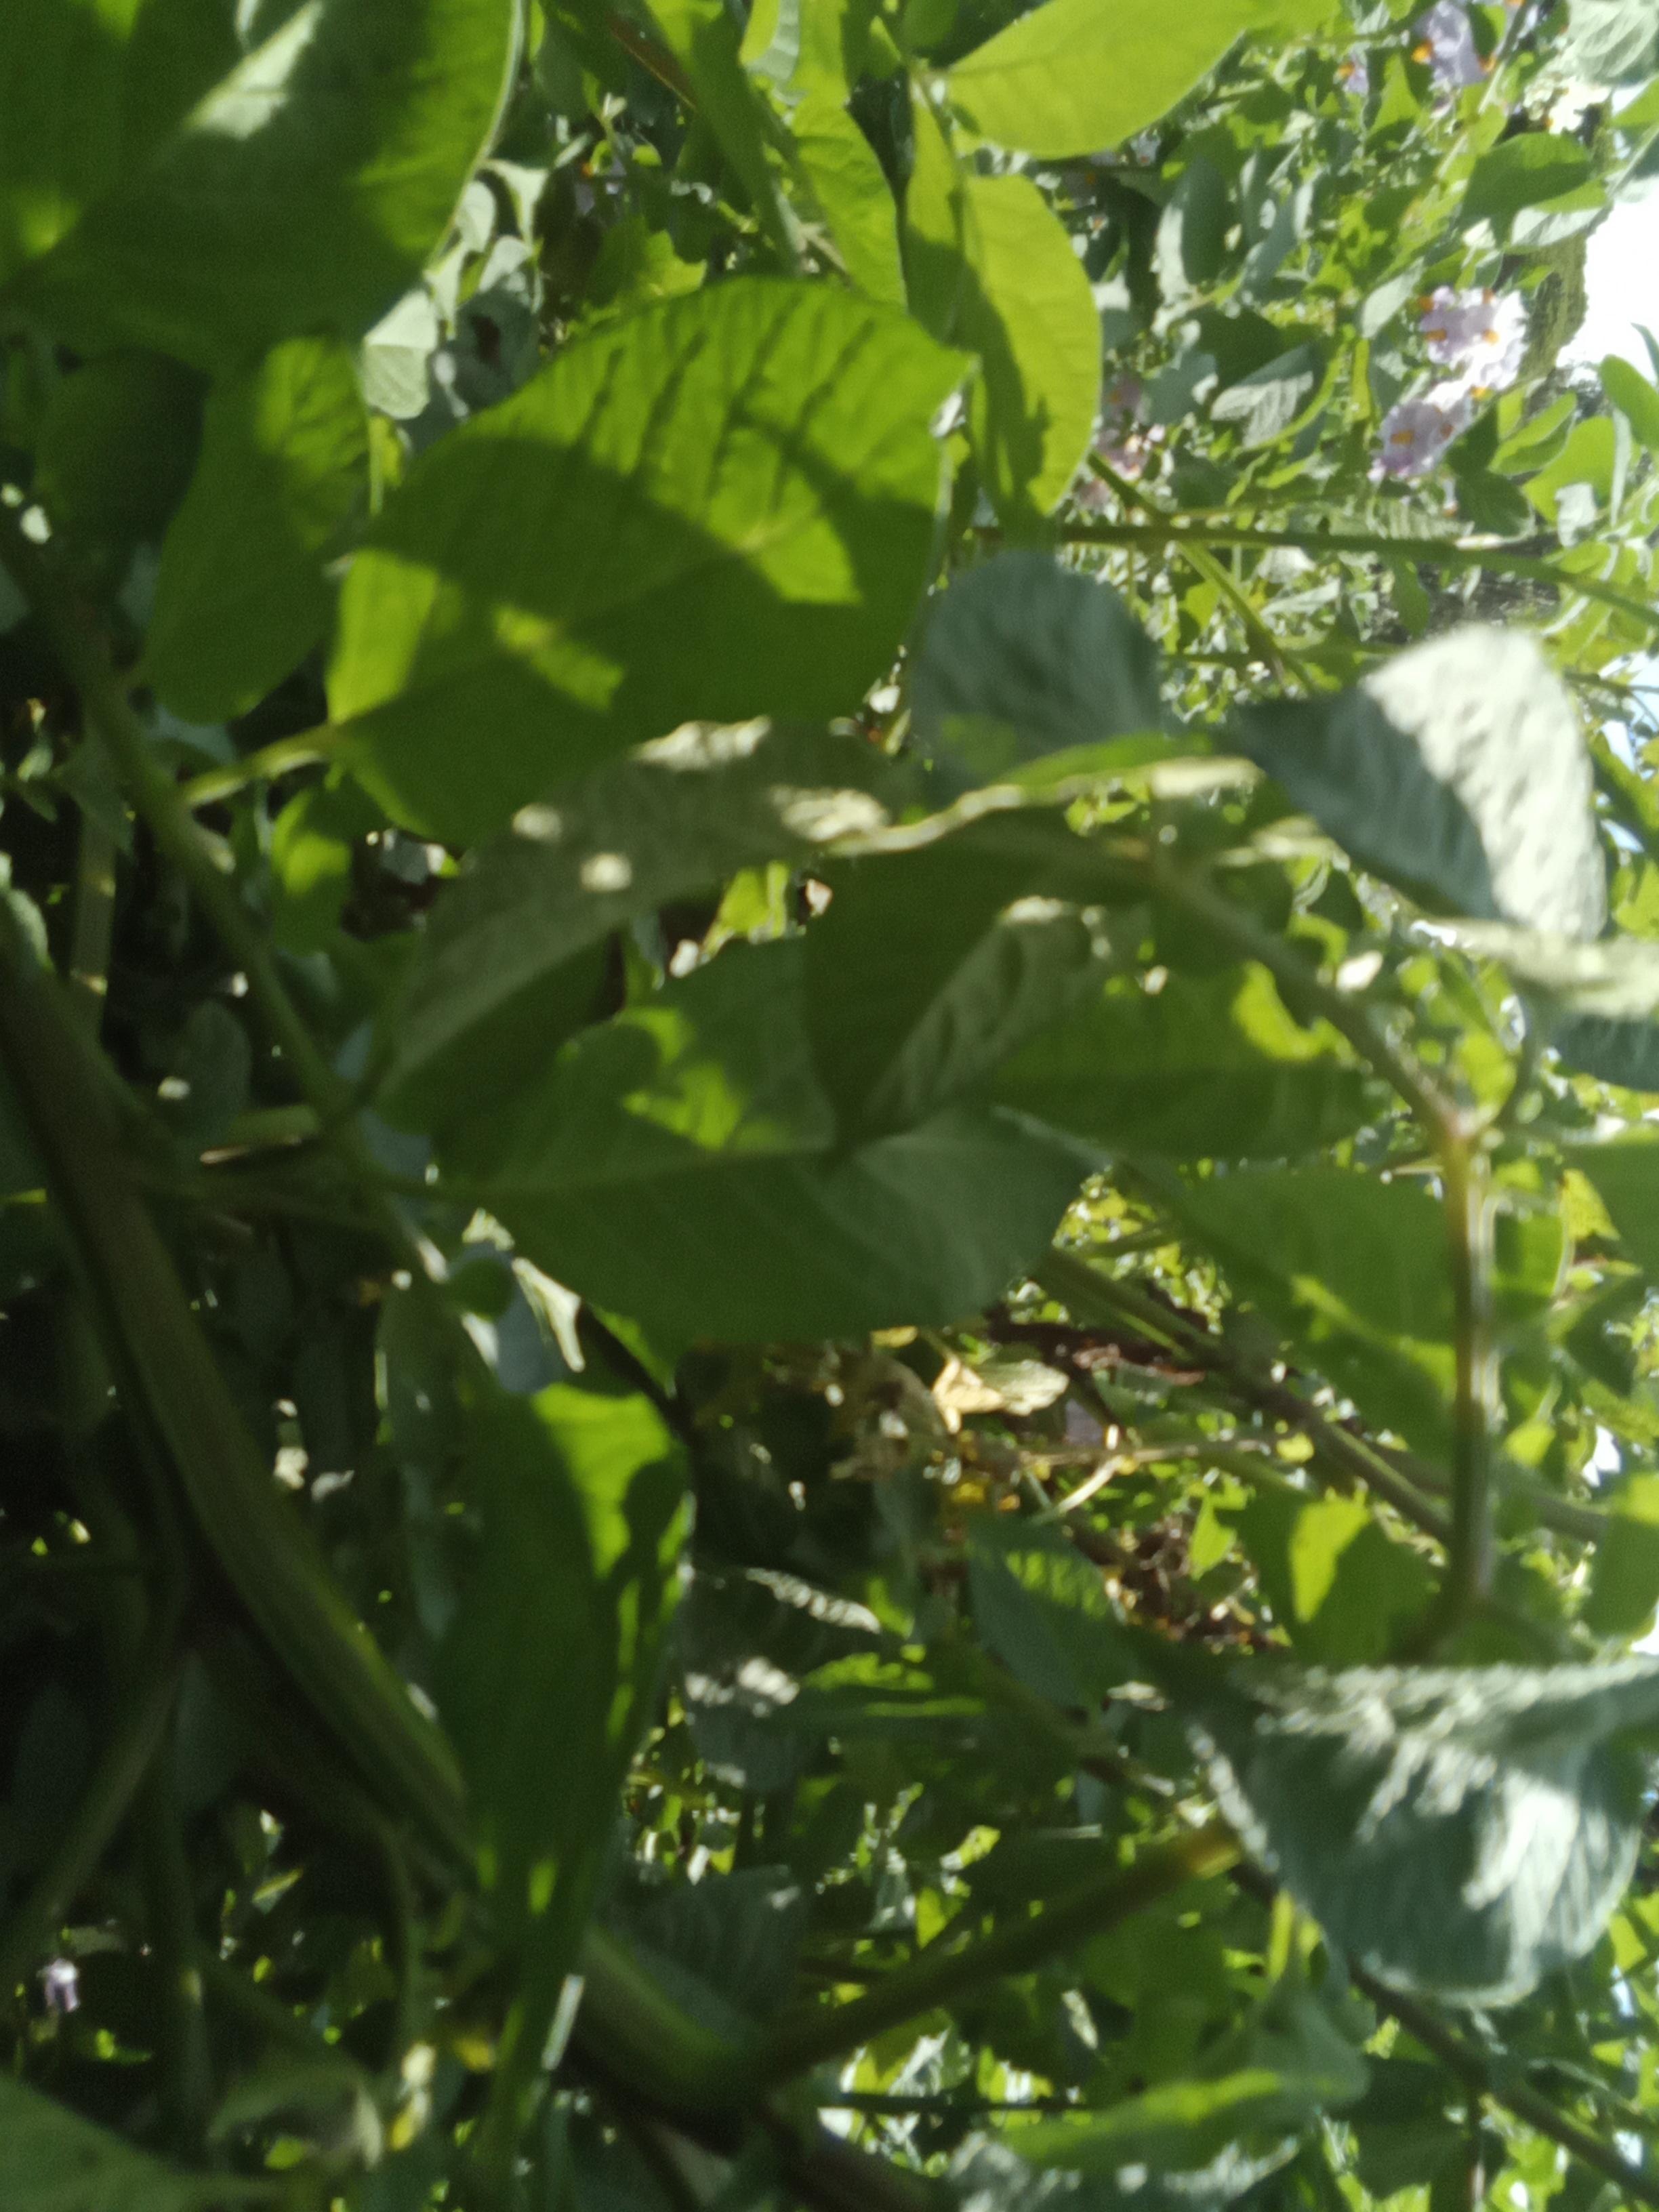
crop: potato
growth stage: flowering
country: Kenya
